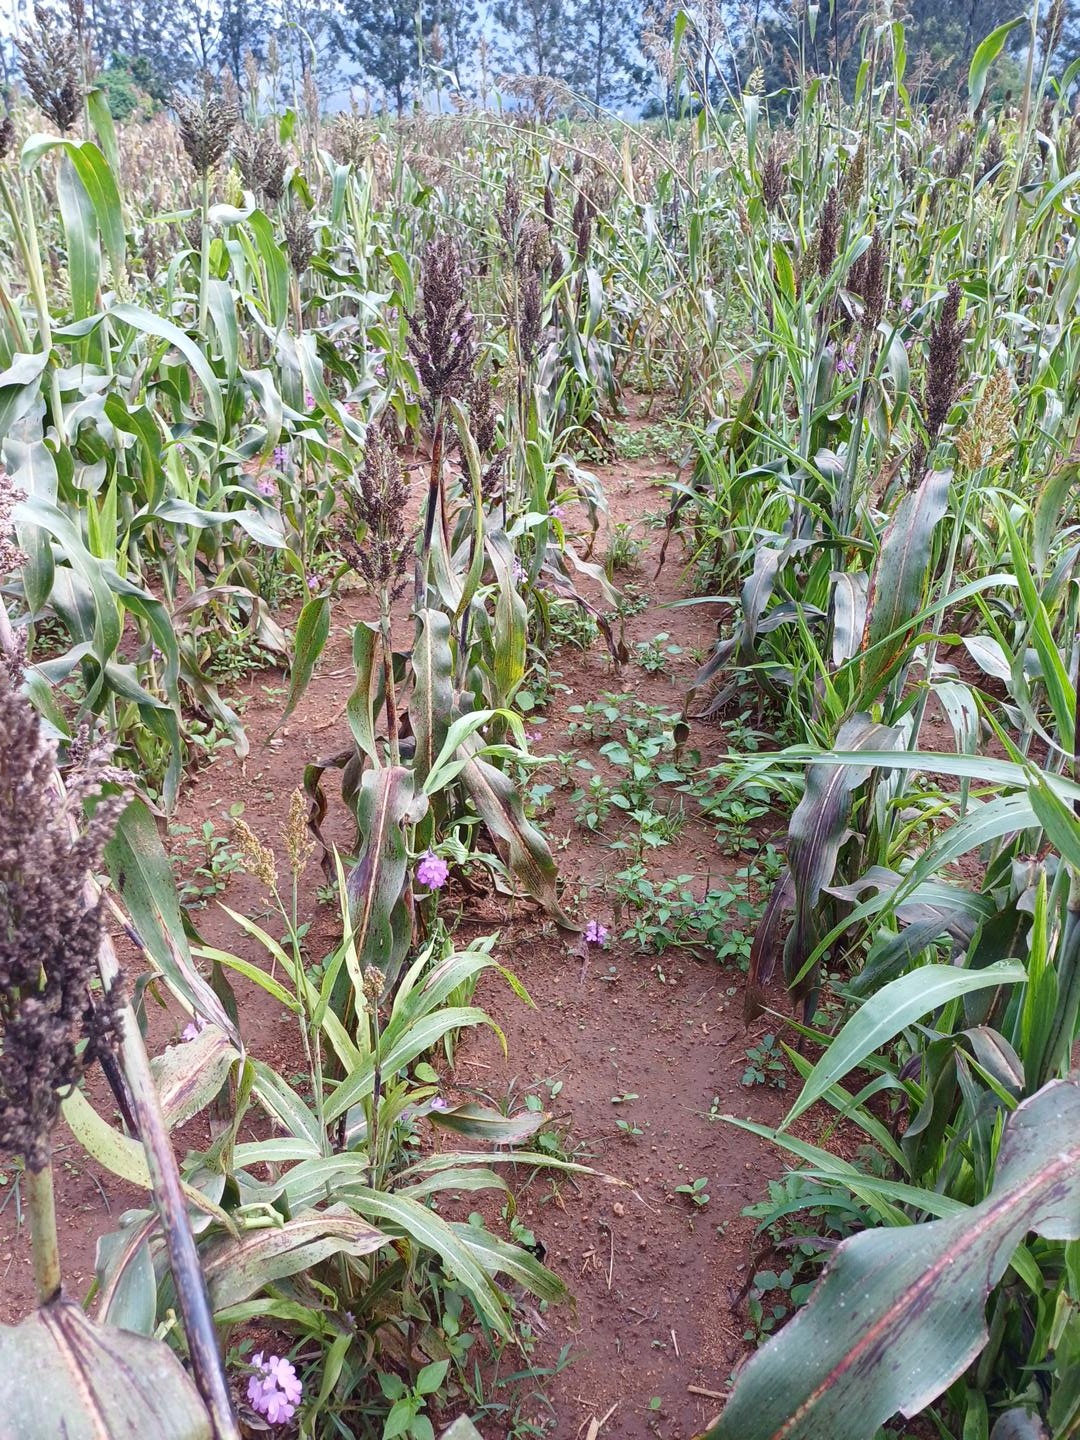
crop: sorghum
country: Kenya
